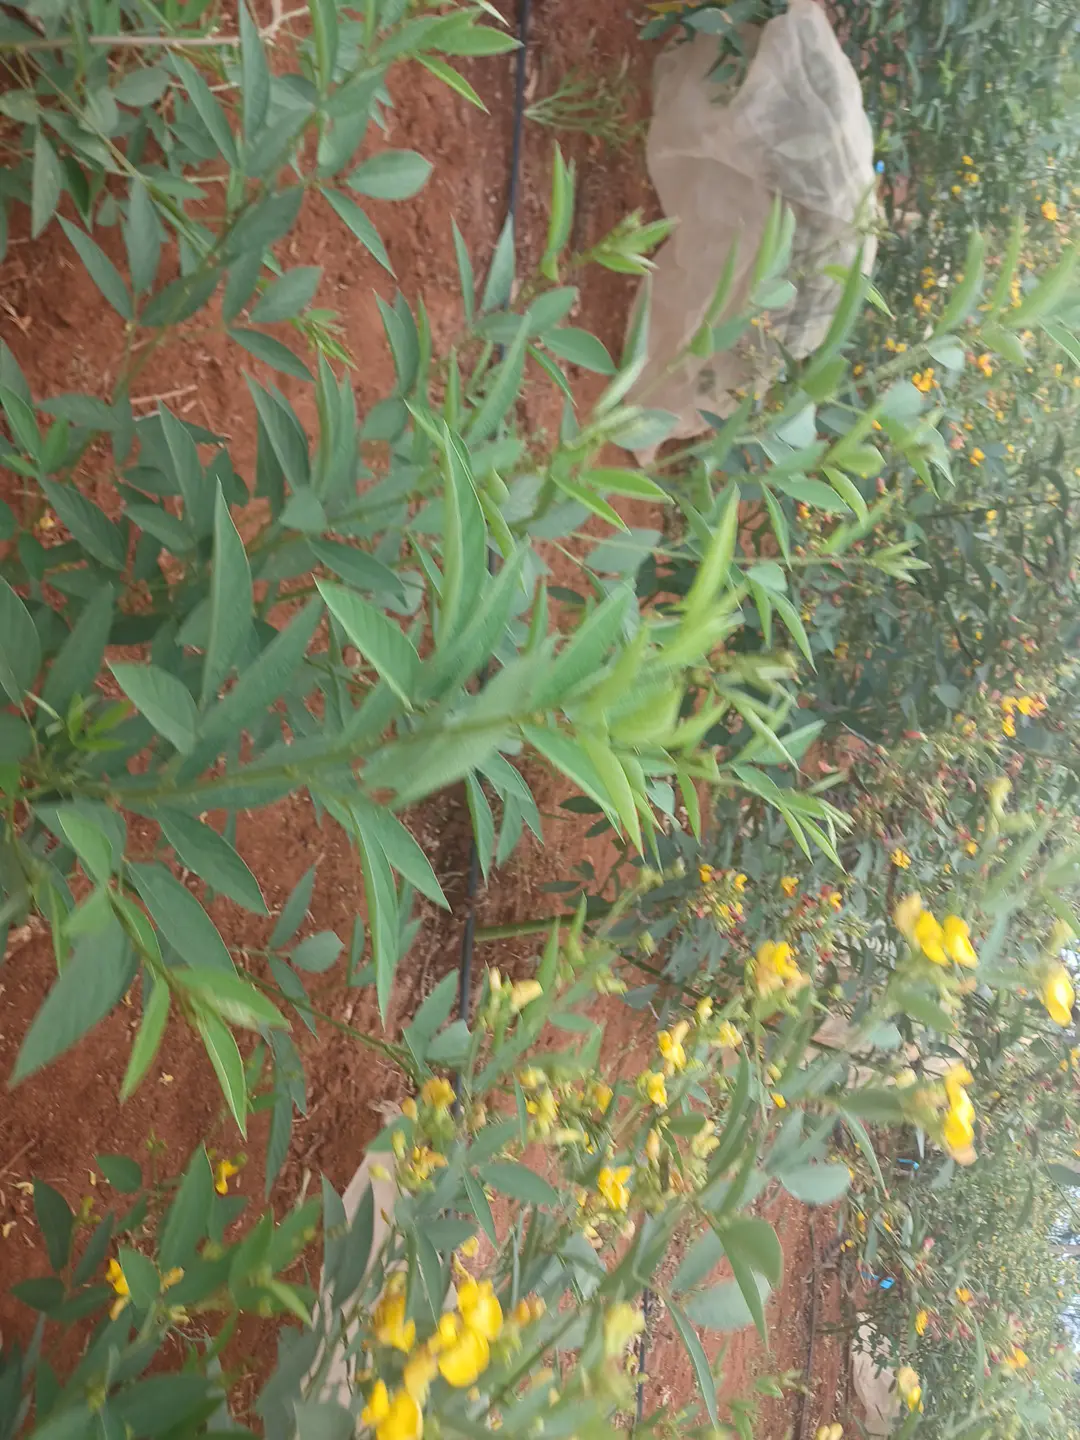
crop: pigeonpea
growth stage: development pod
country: Kenya
